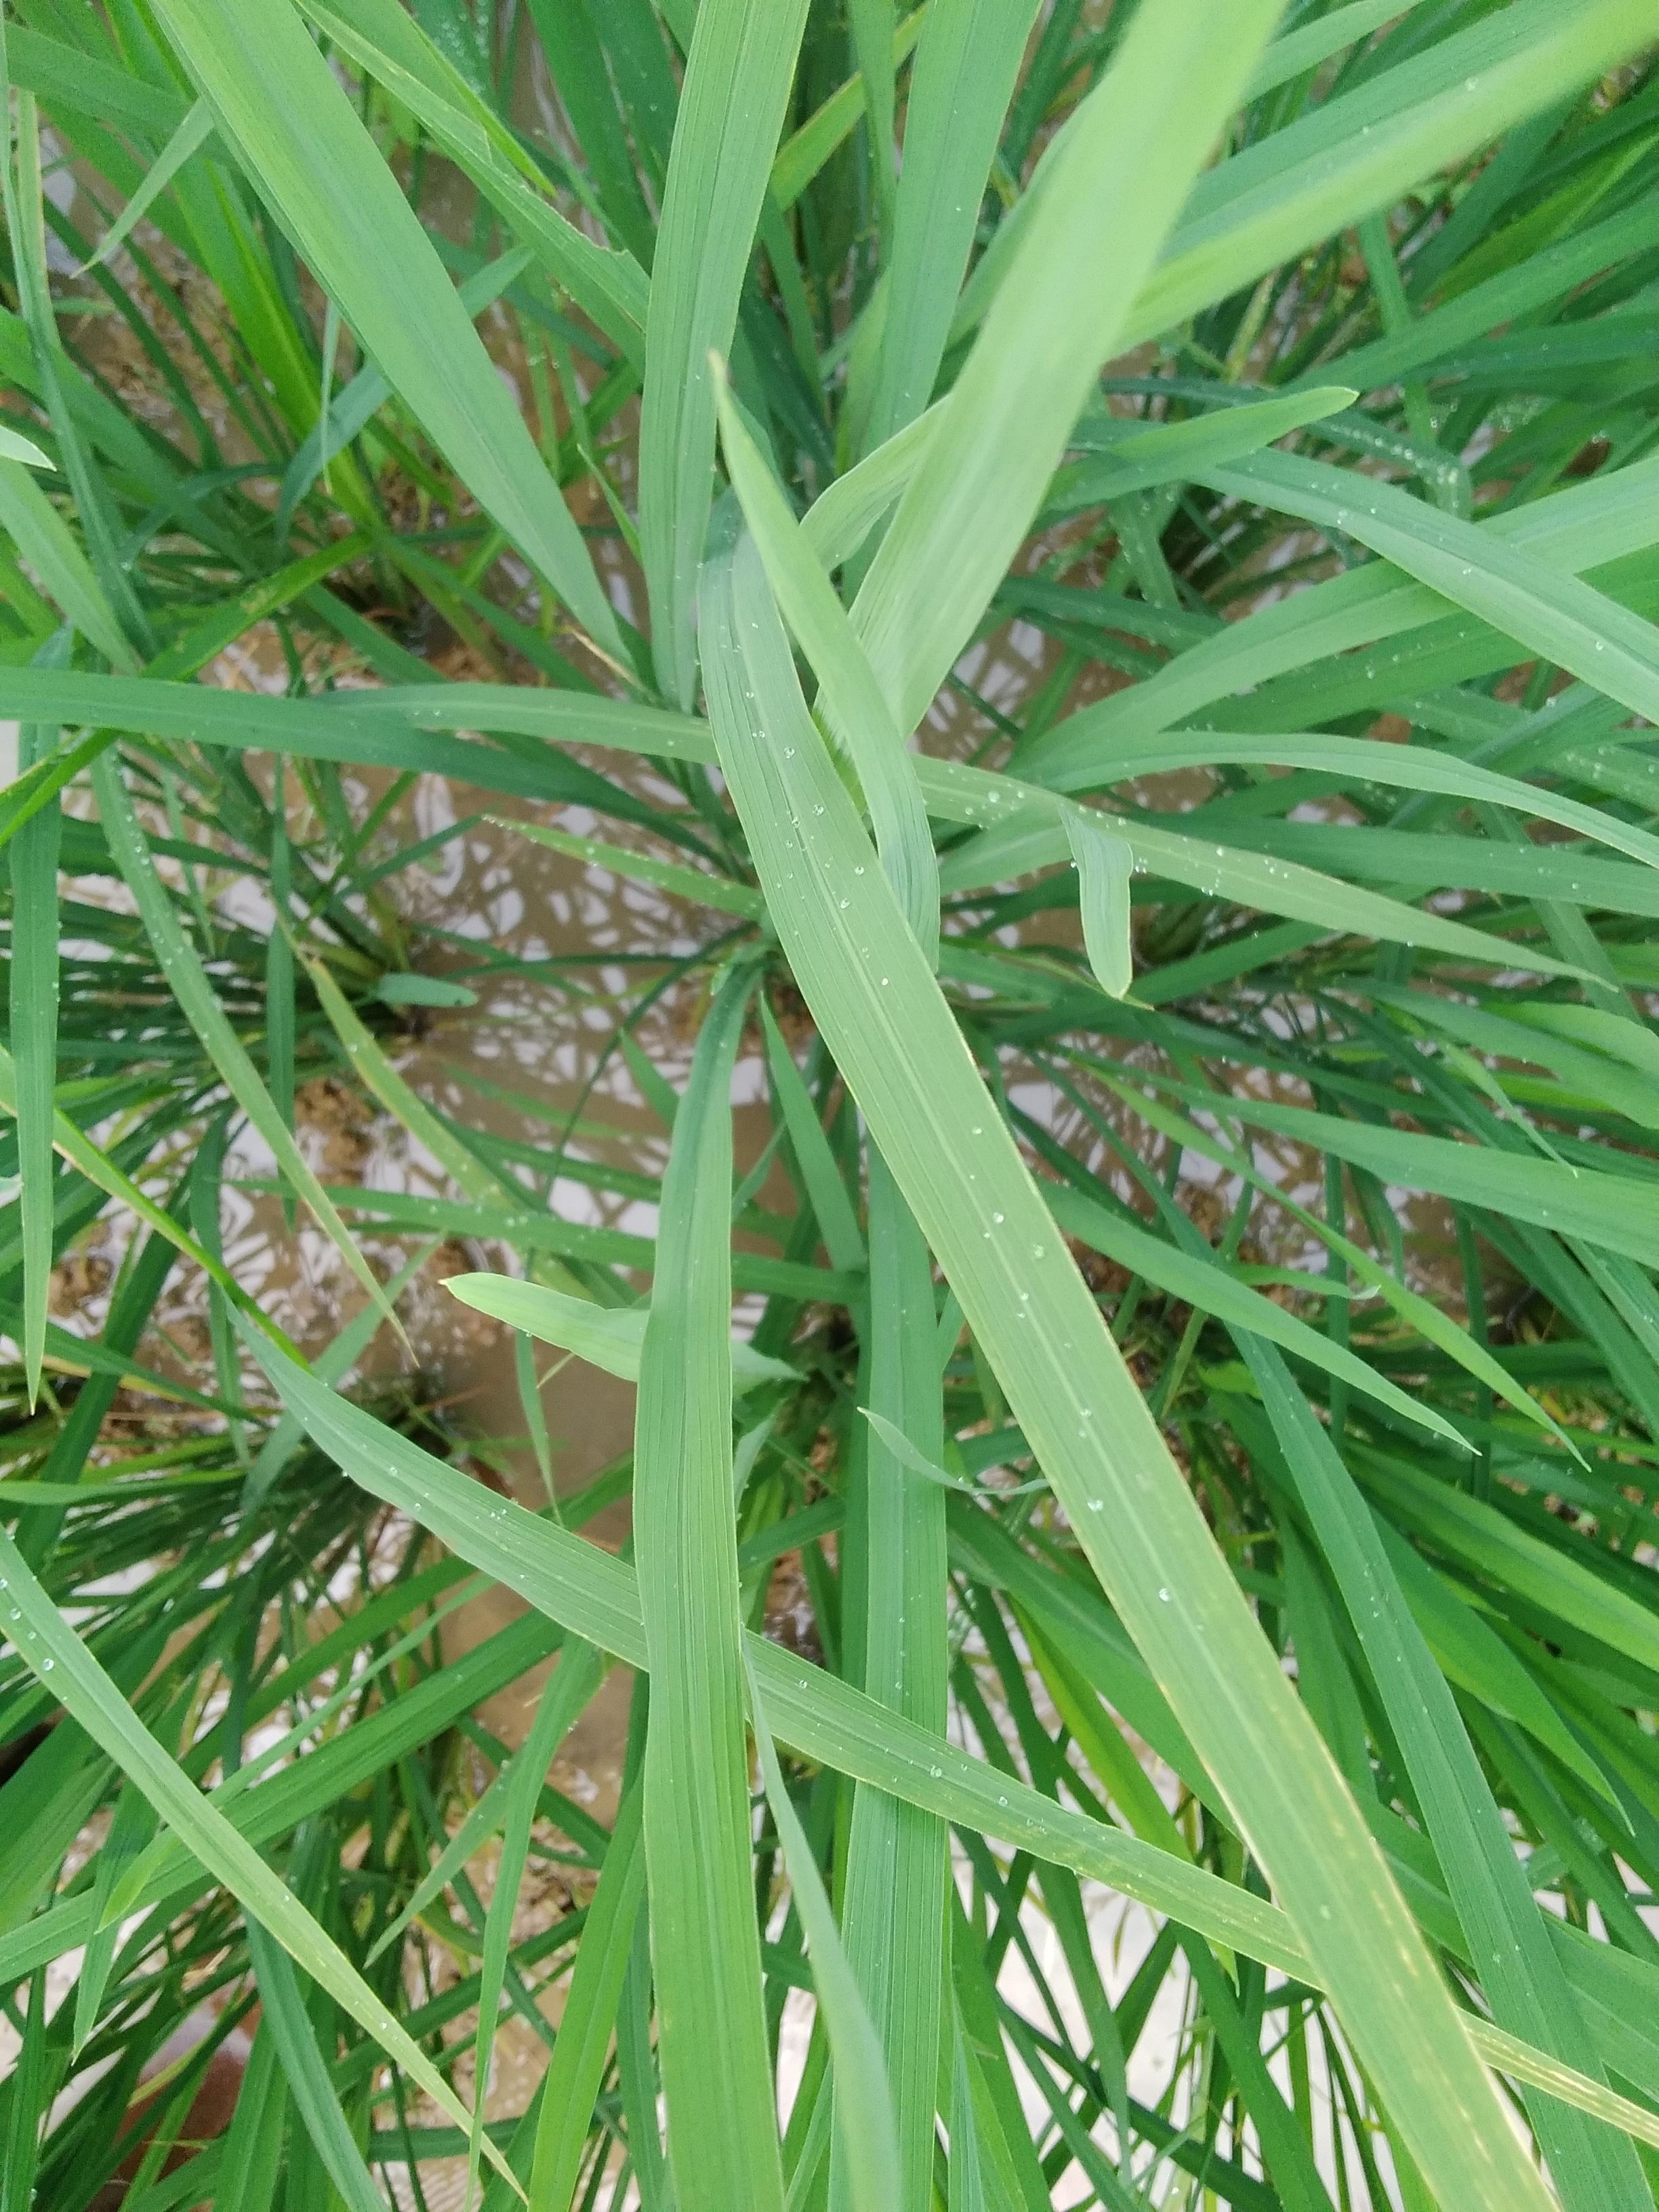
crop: rice
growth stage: vegetative
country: Nigeria
